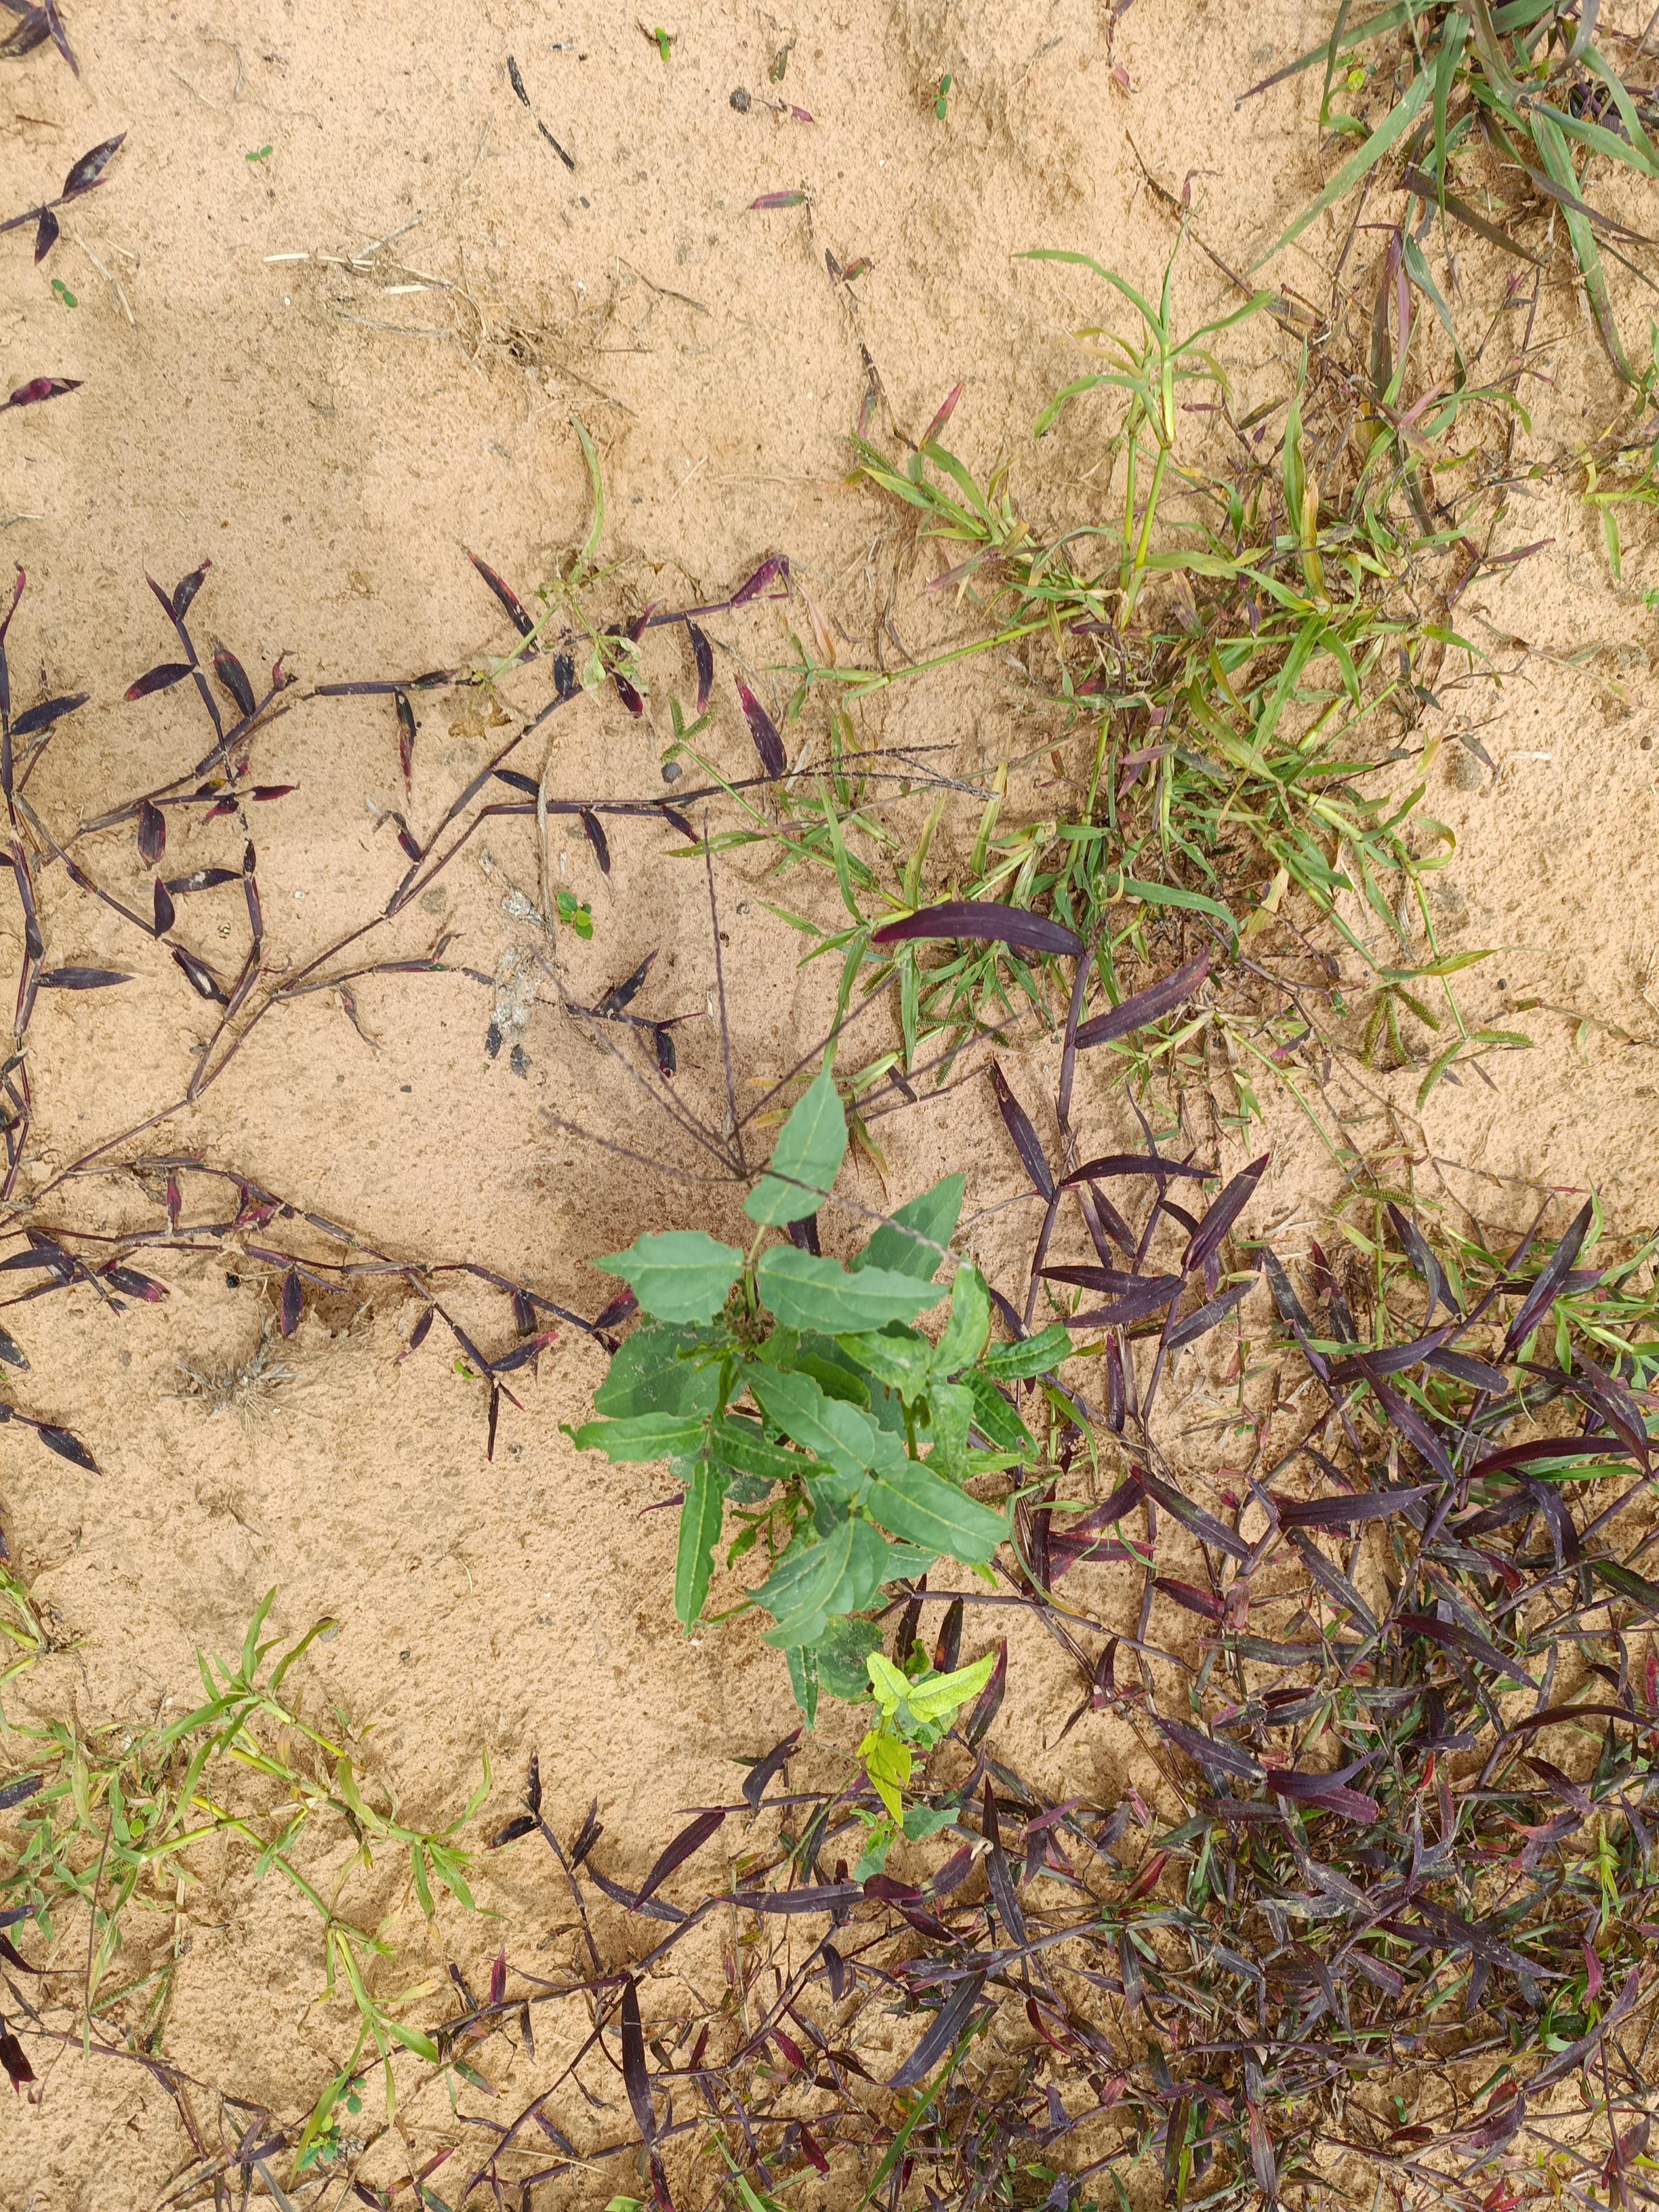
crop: cowpea
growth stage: emergence
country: Nigeria
